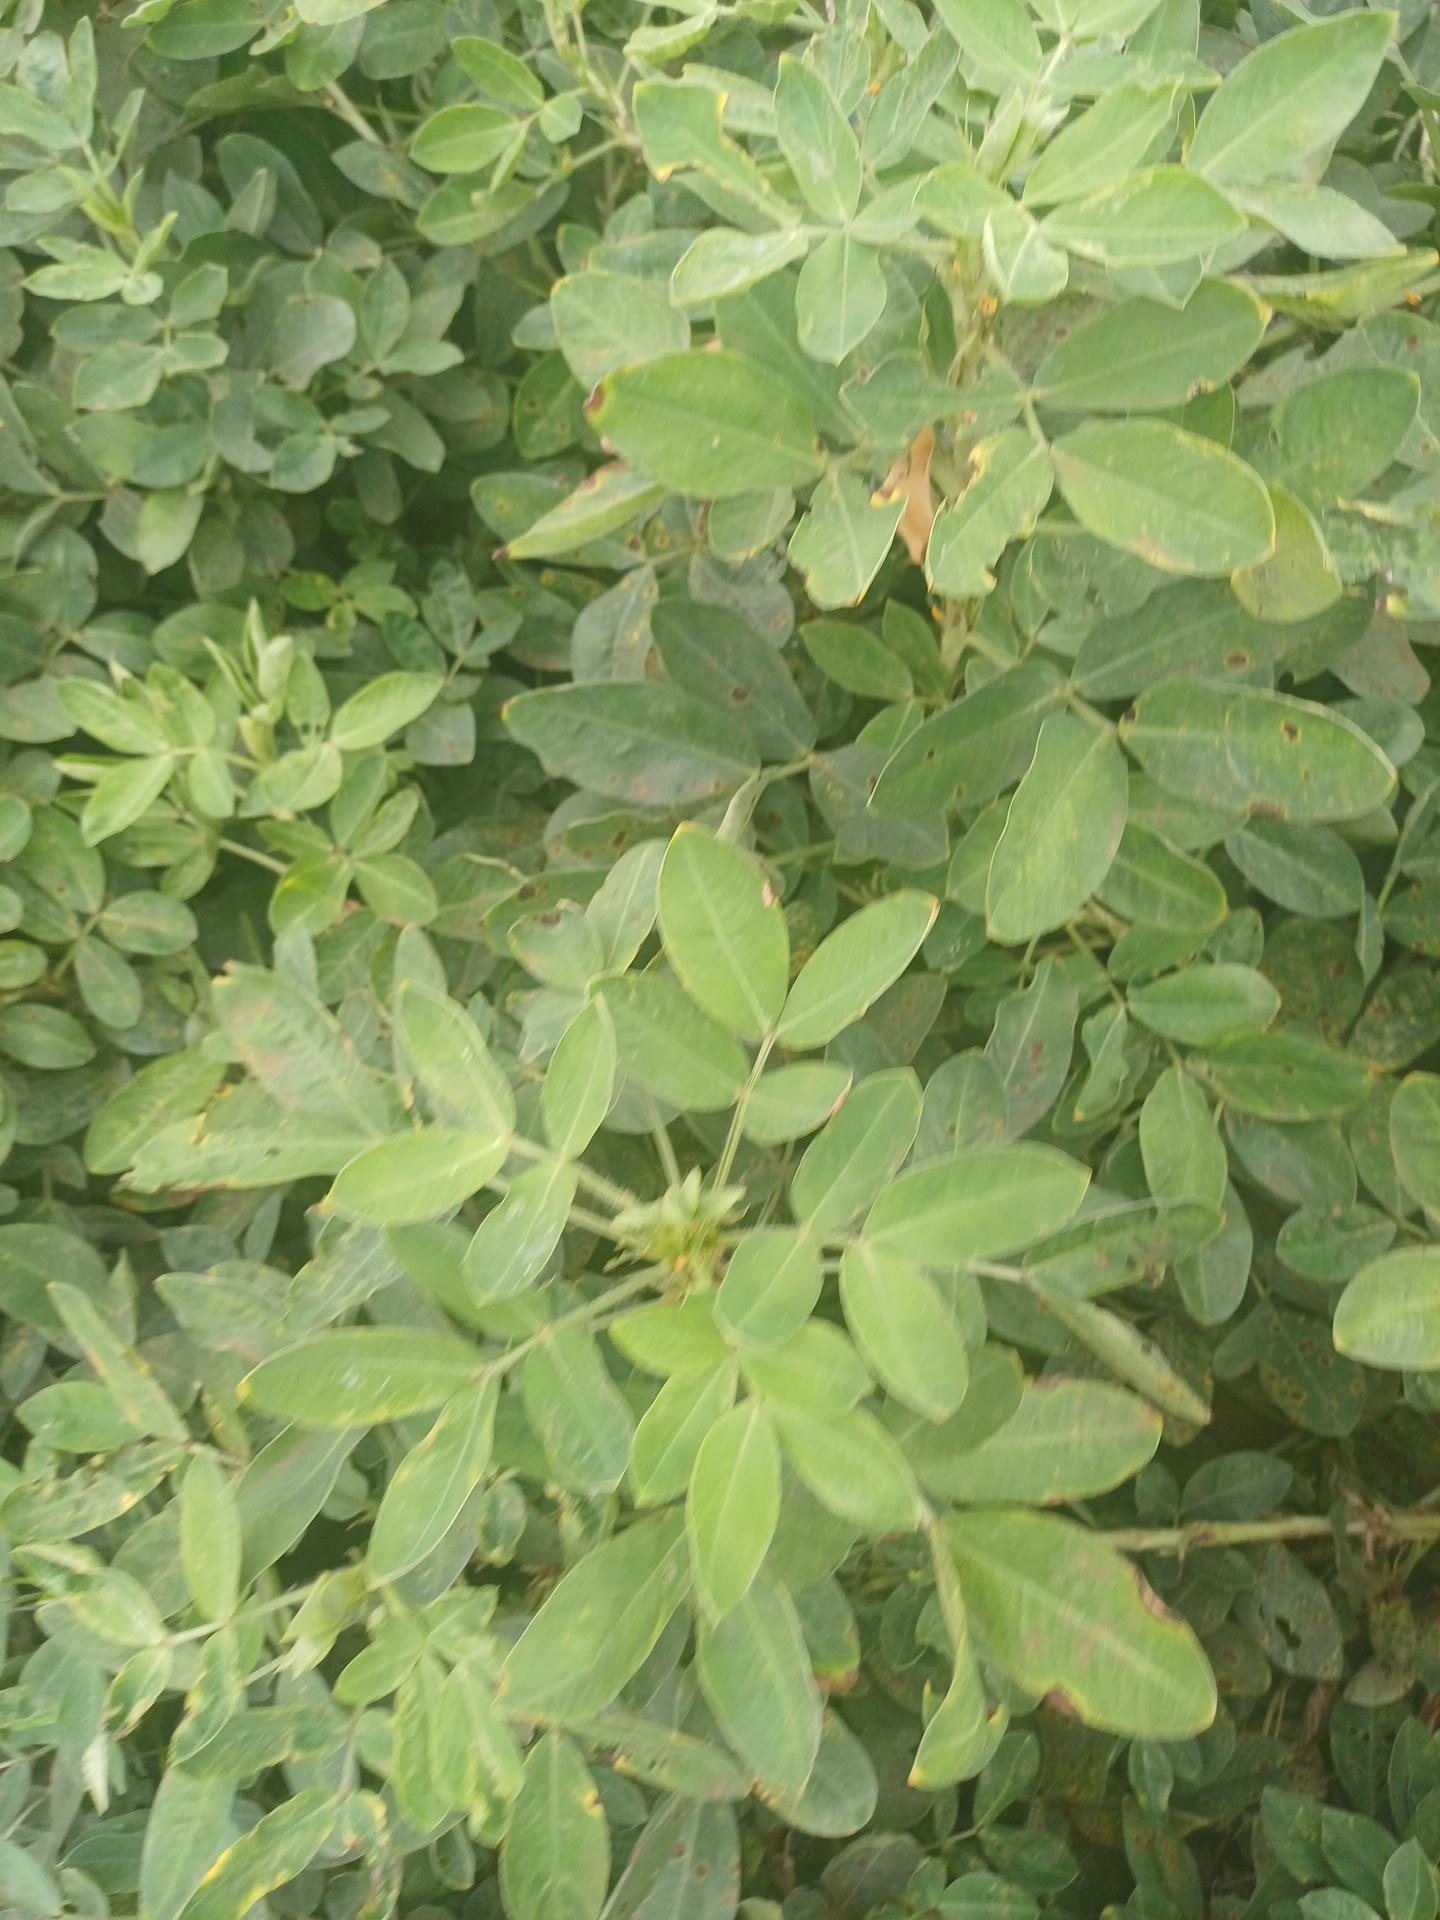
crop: groundnut
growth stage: pegging
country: Kenya
